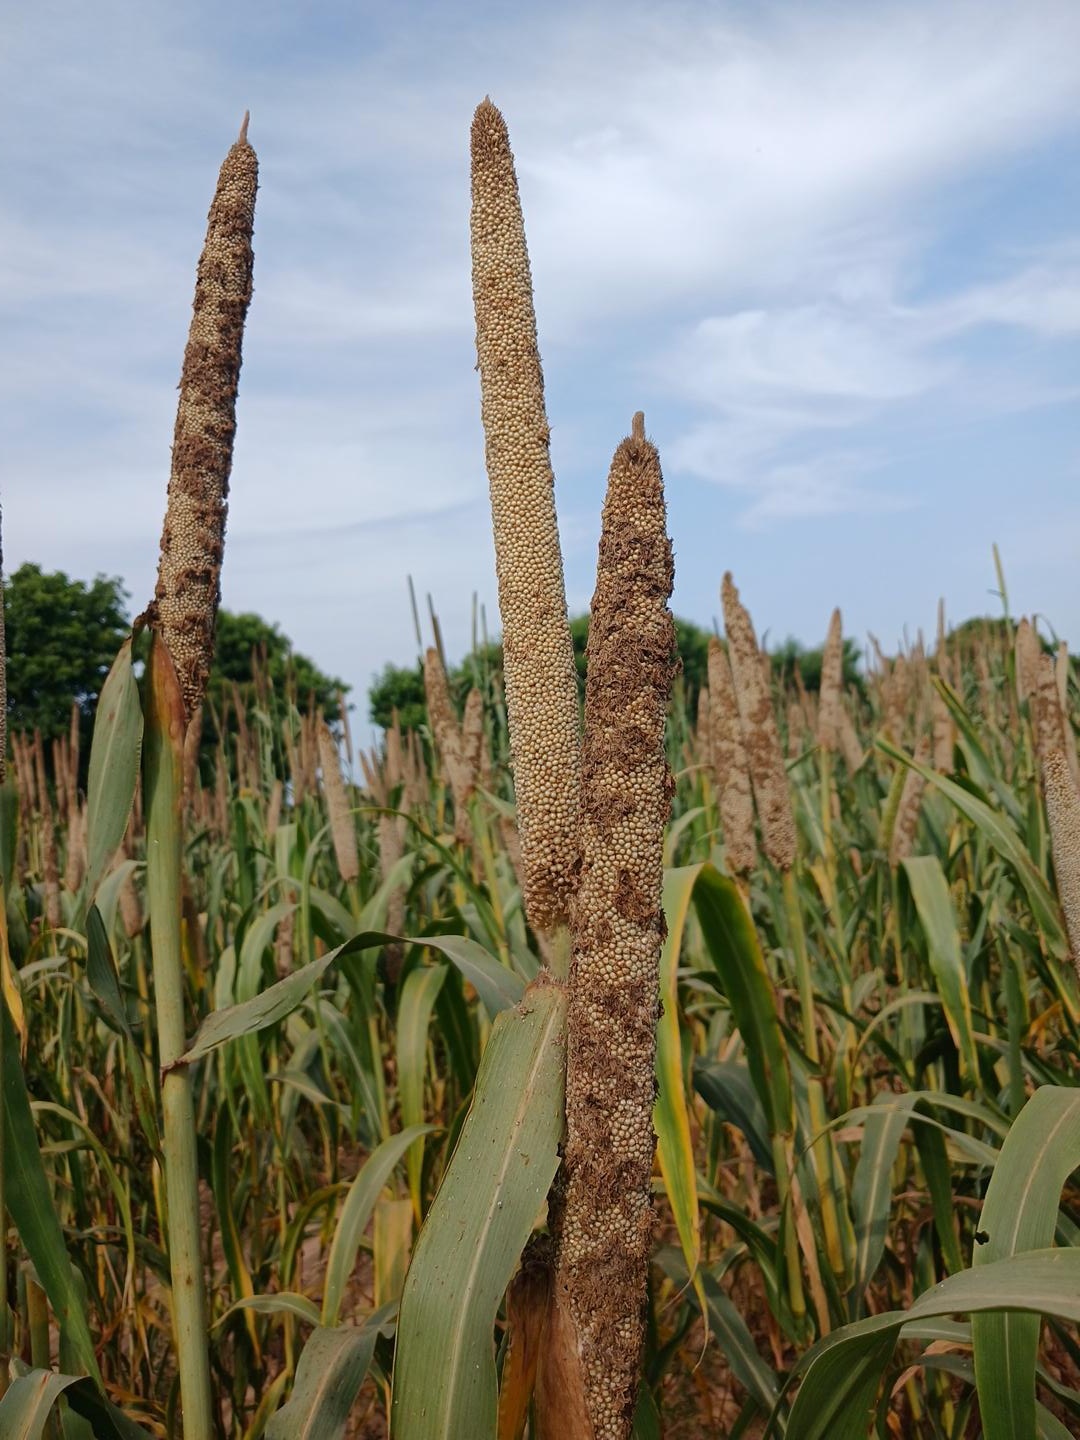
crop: pearl millet
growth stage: maturity
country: Senegal
